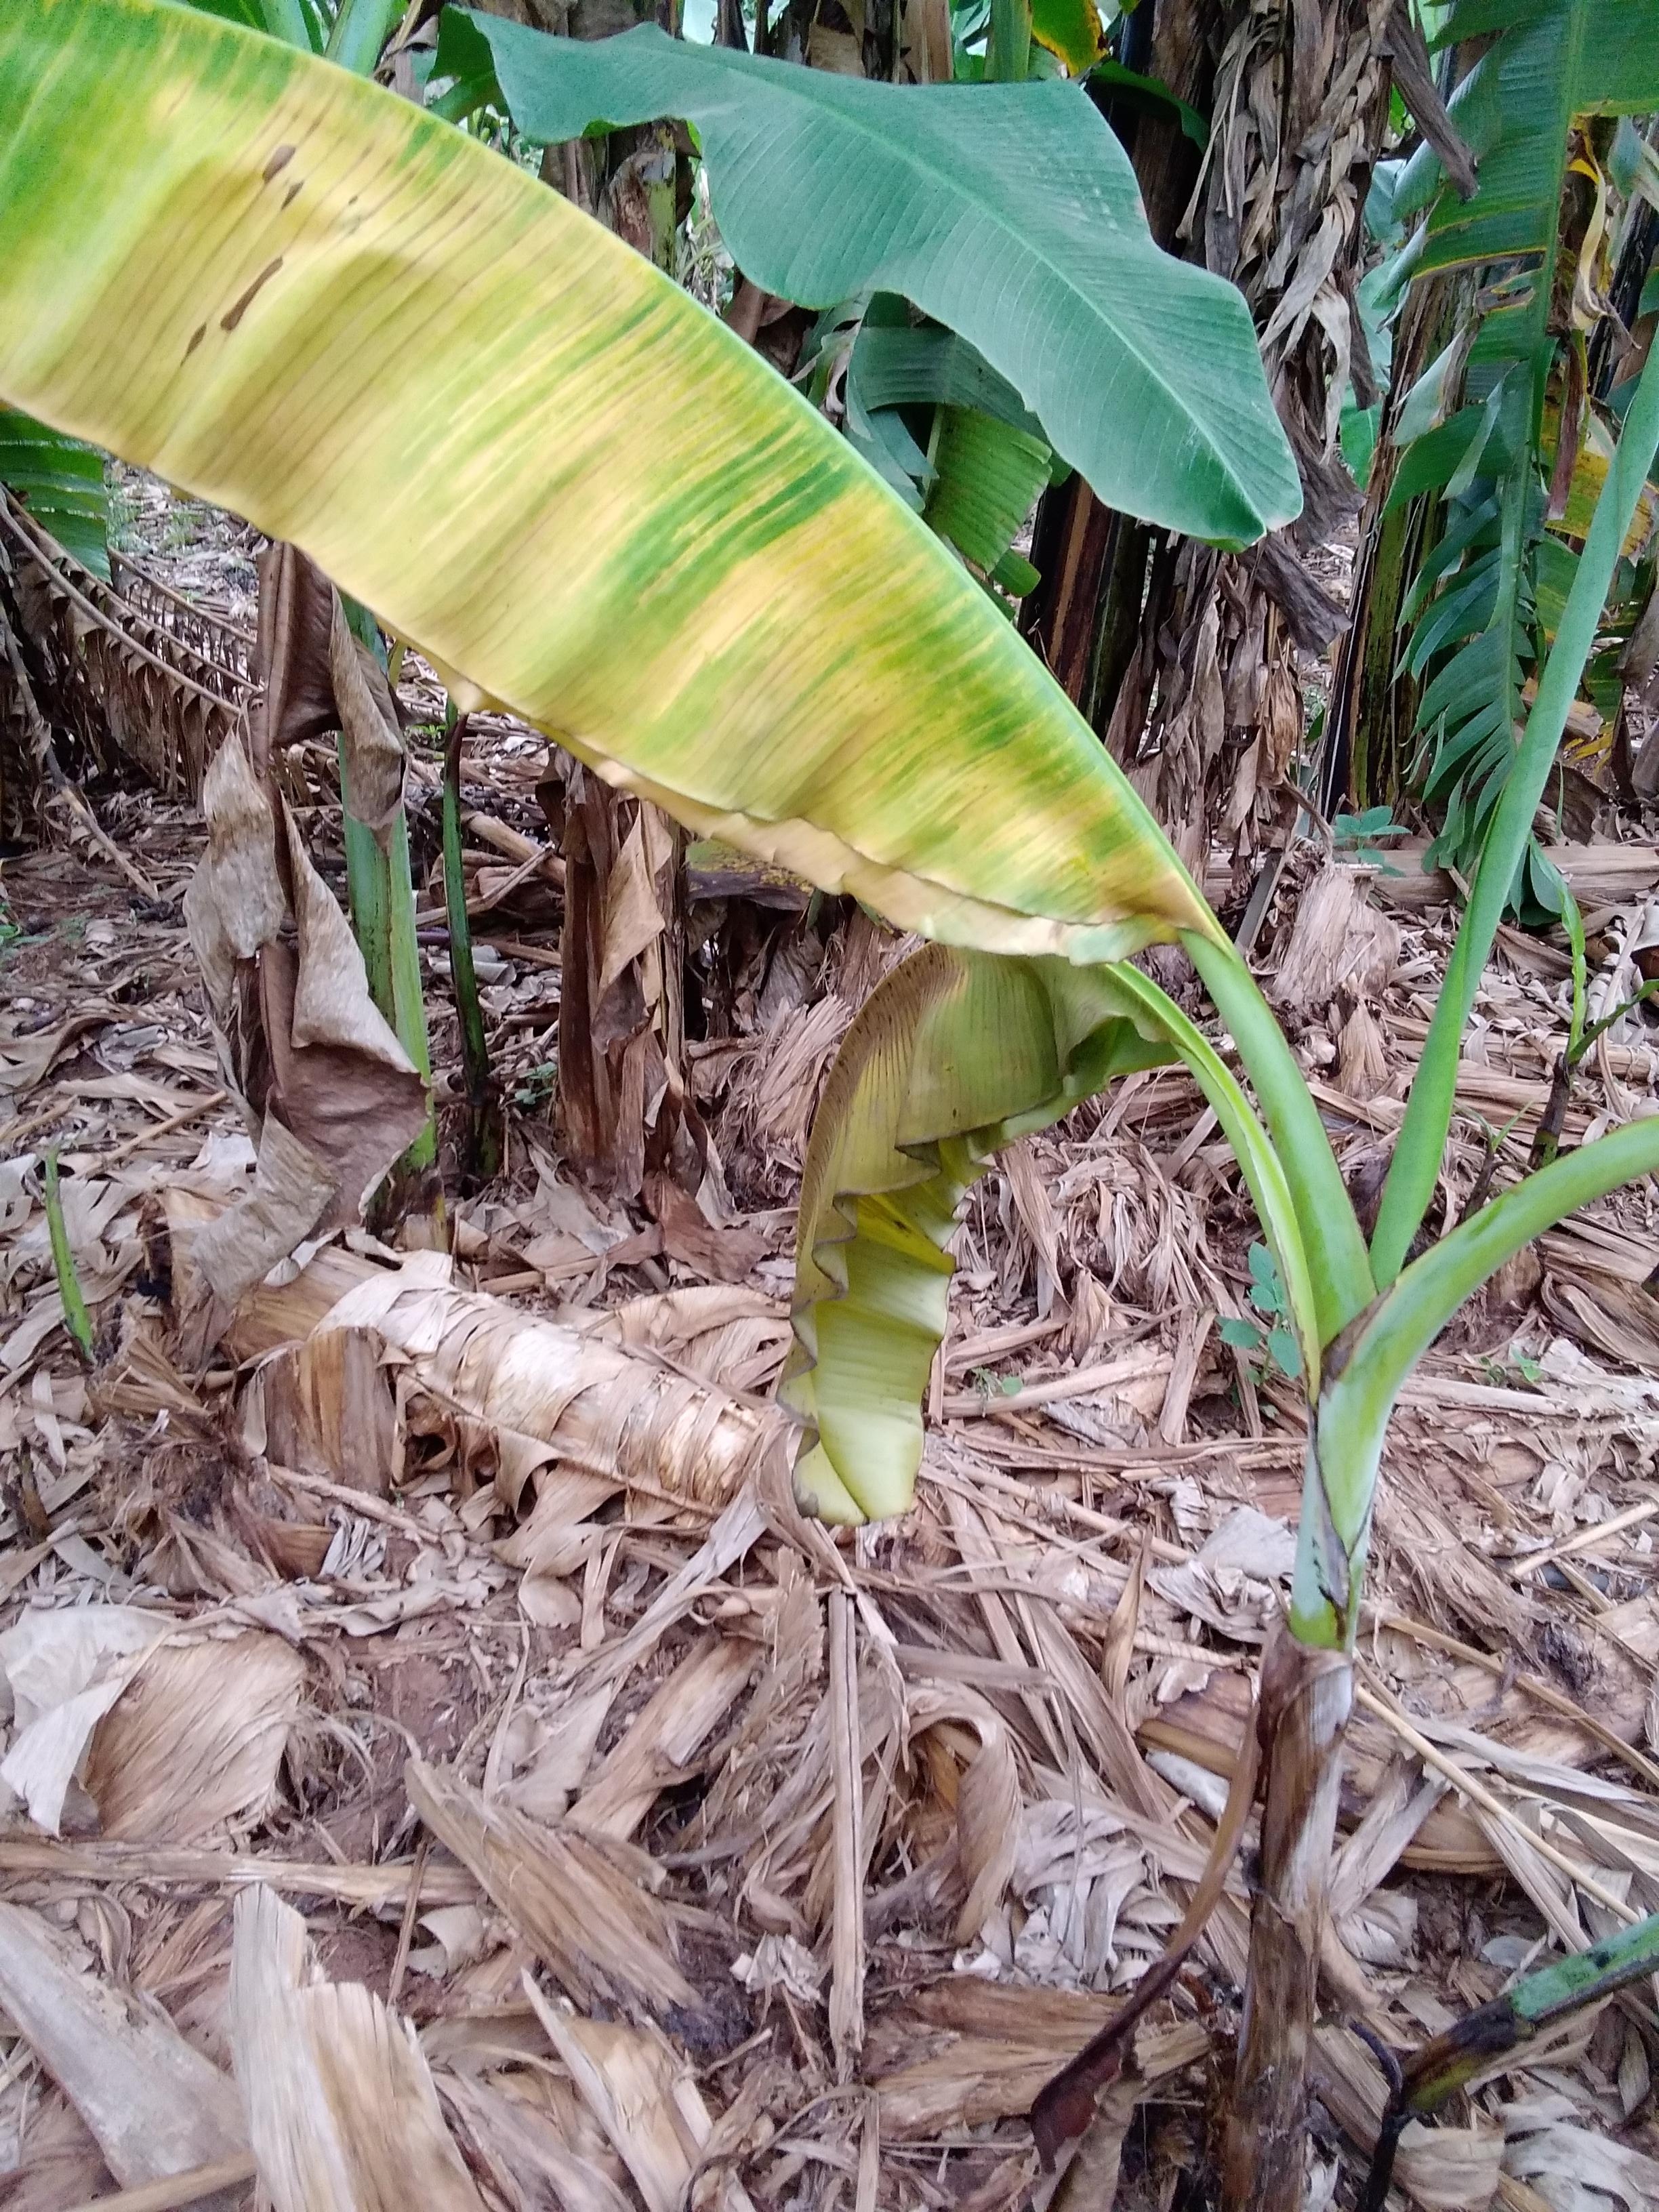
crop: banana
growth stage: vegetative
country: Uganda
